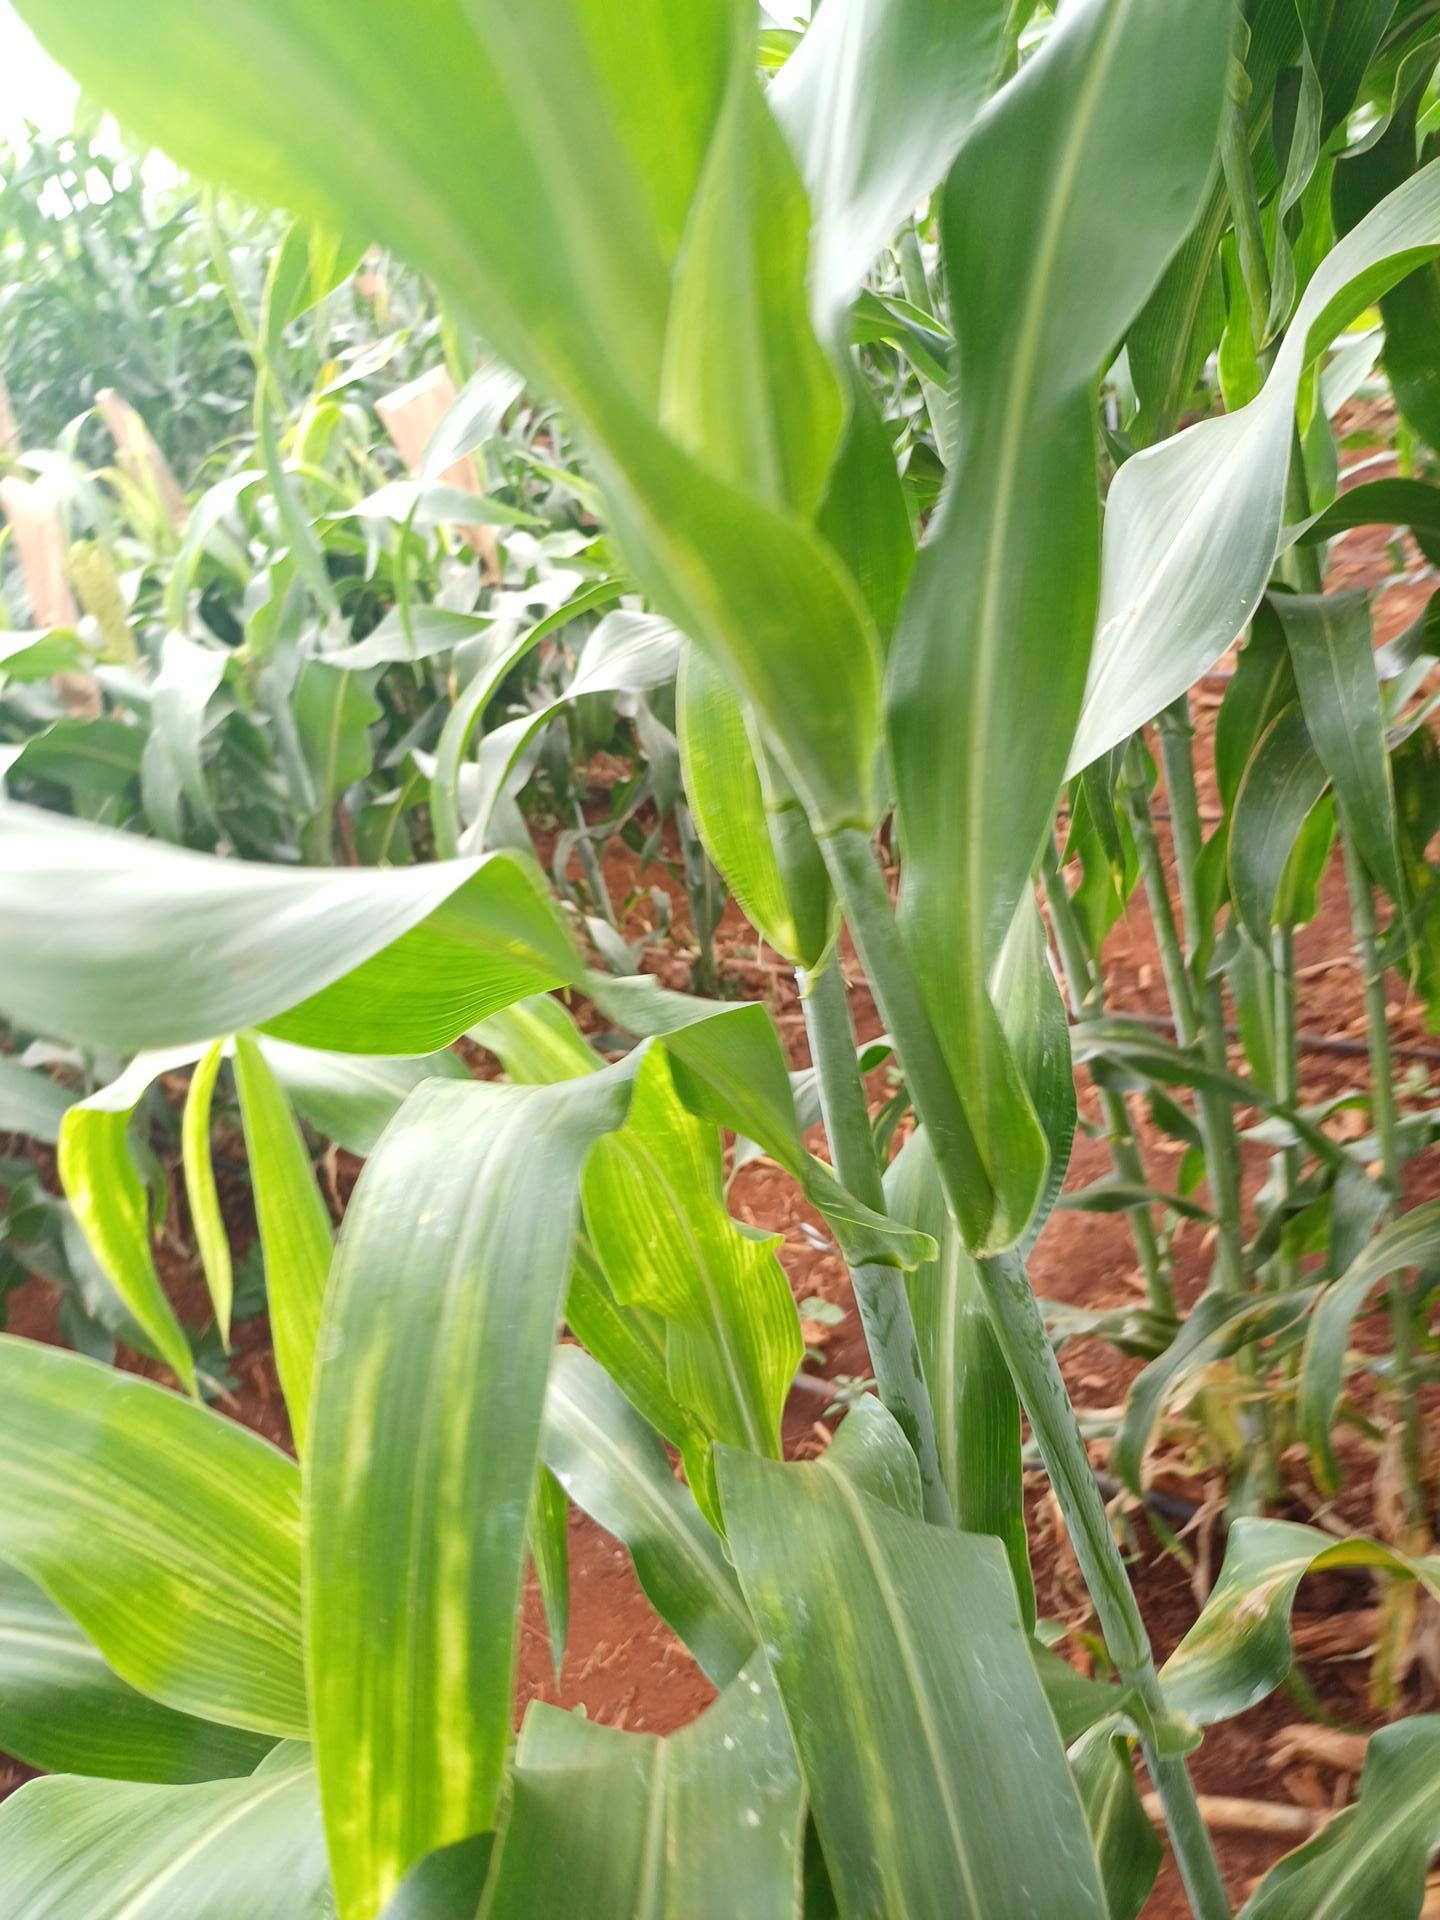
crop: sorghum
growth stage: heading tuber
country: Kenya
